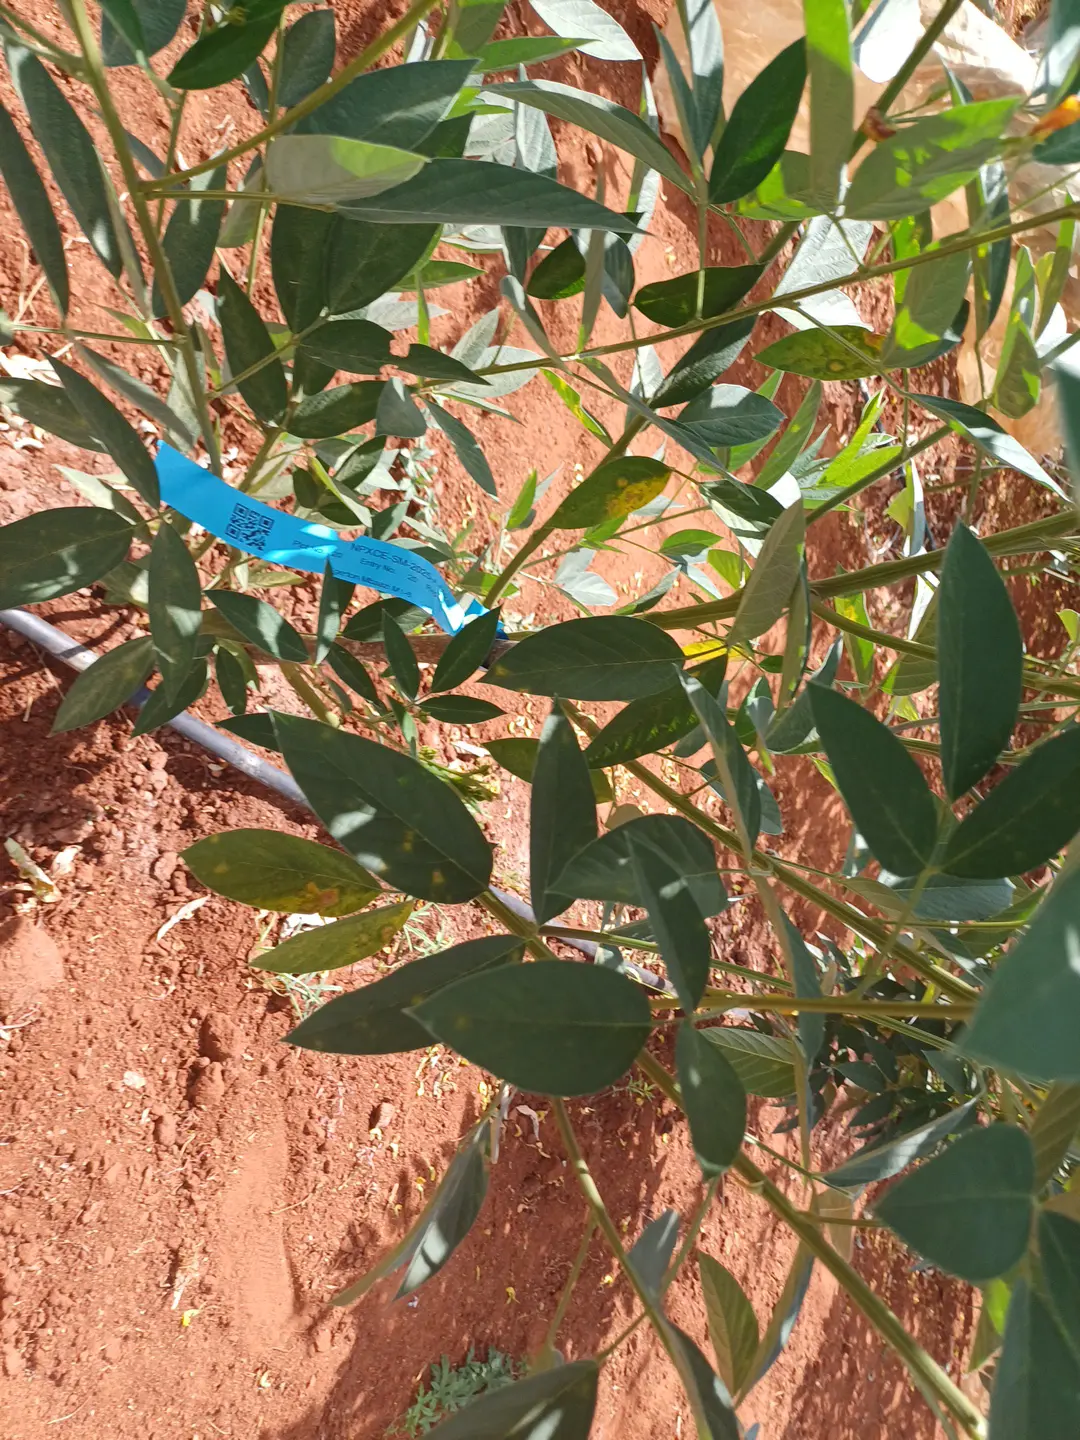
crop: pigeonpea
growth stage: development pod
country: Kenya
